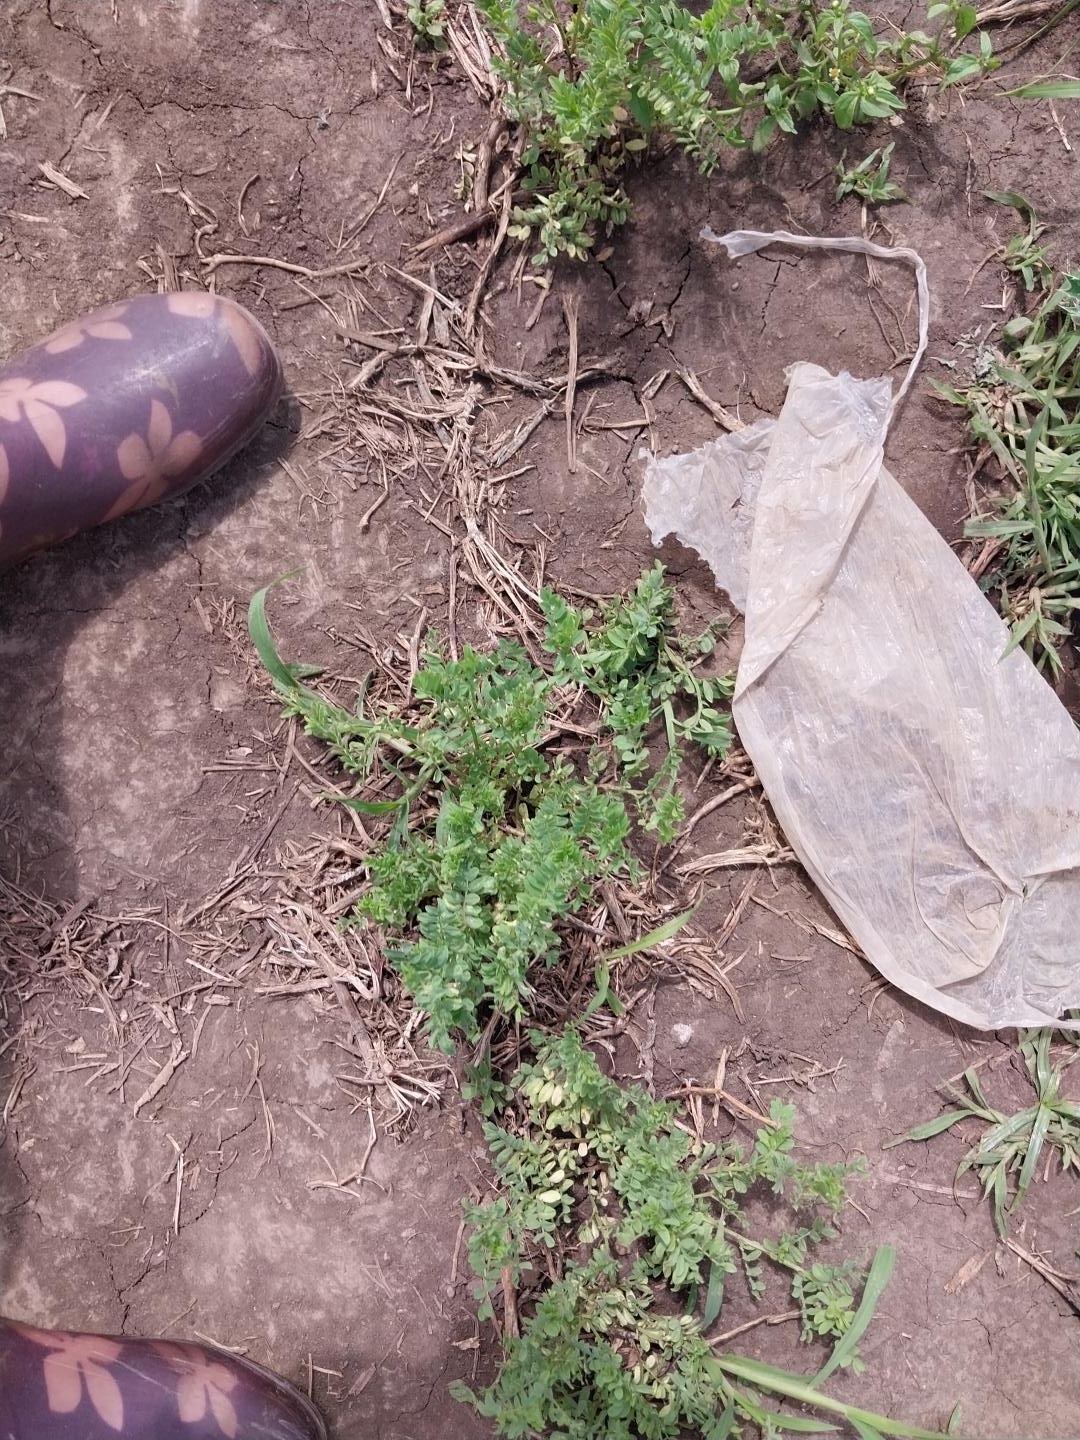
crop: lentil
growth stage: vegetative
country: Tanzania
